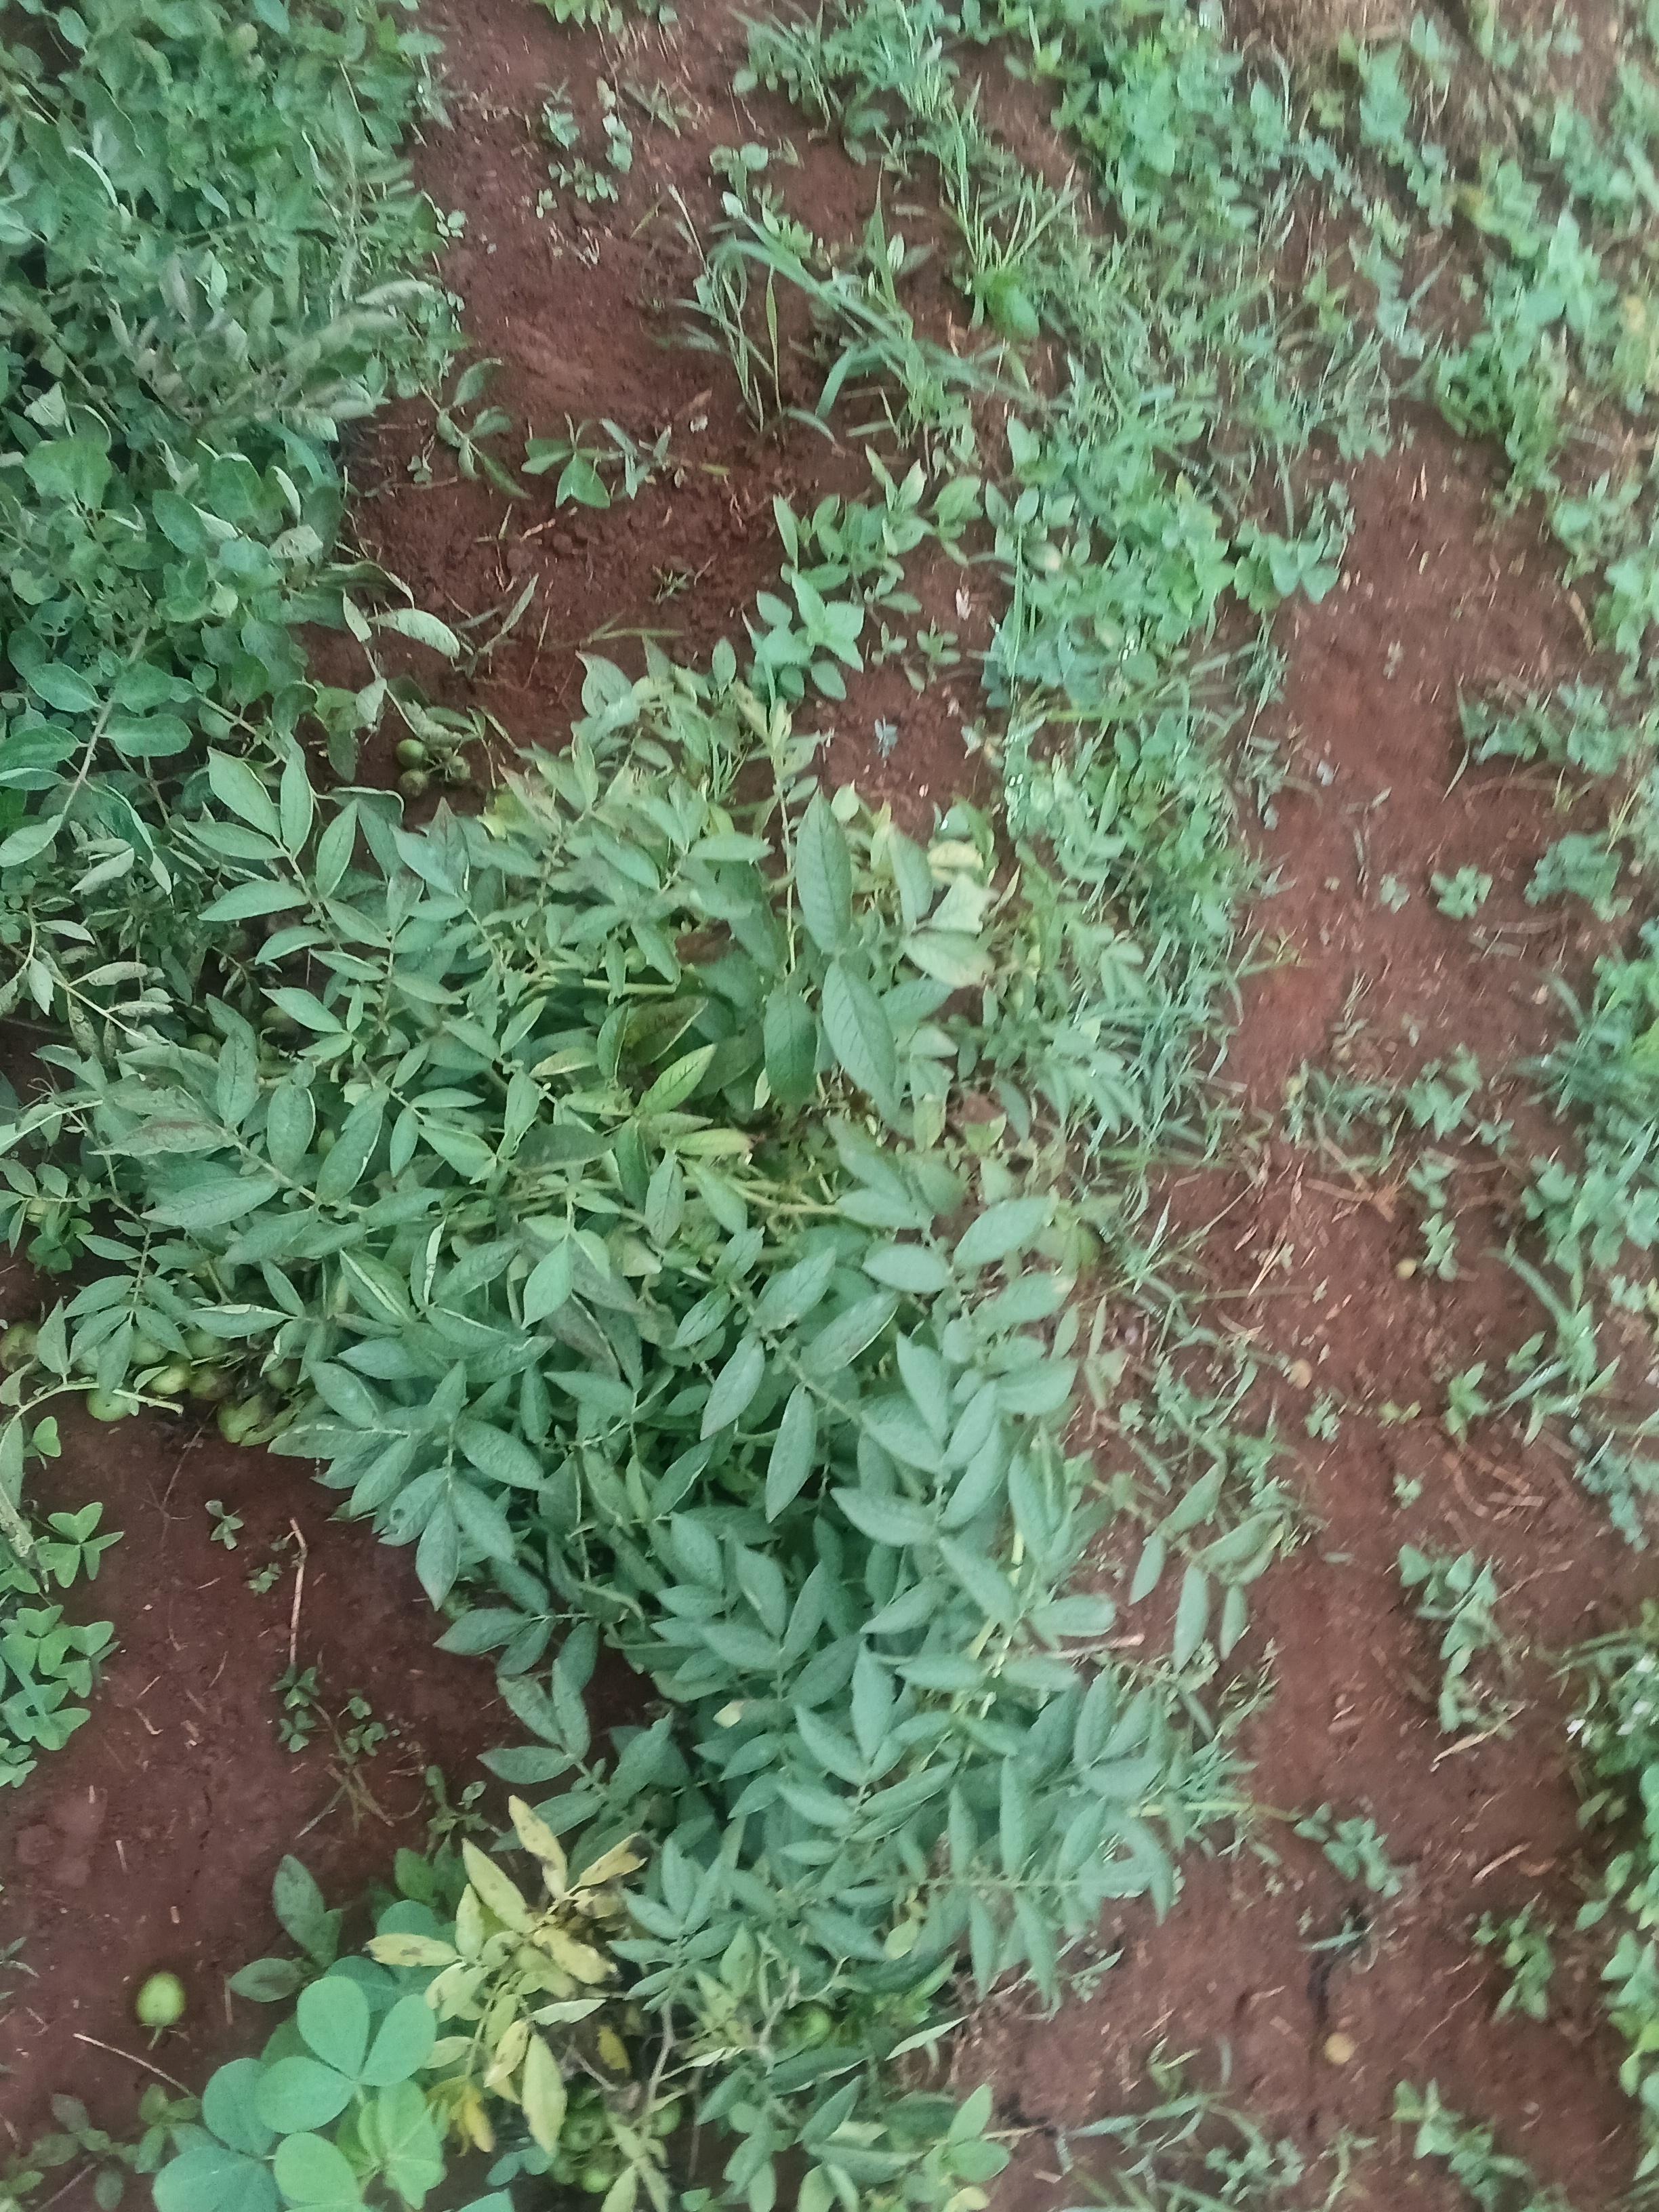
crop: potato
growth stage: harvest maturity
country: Kenya
